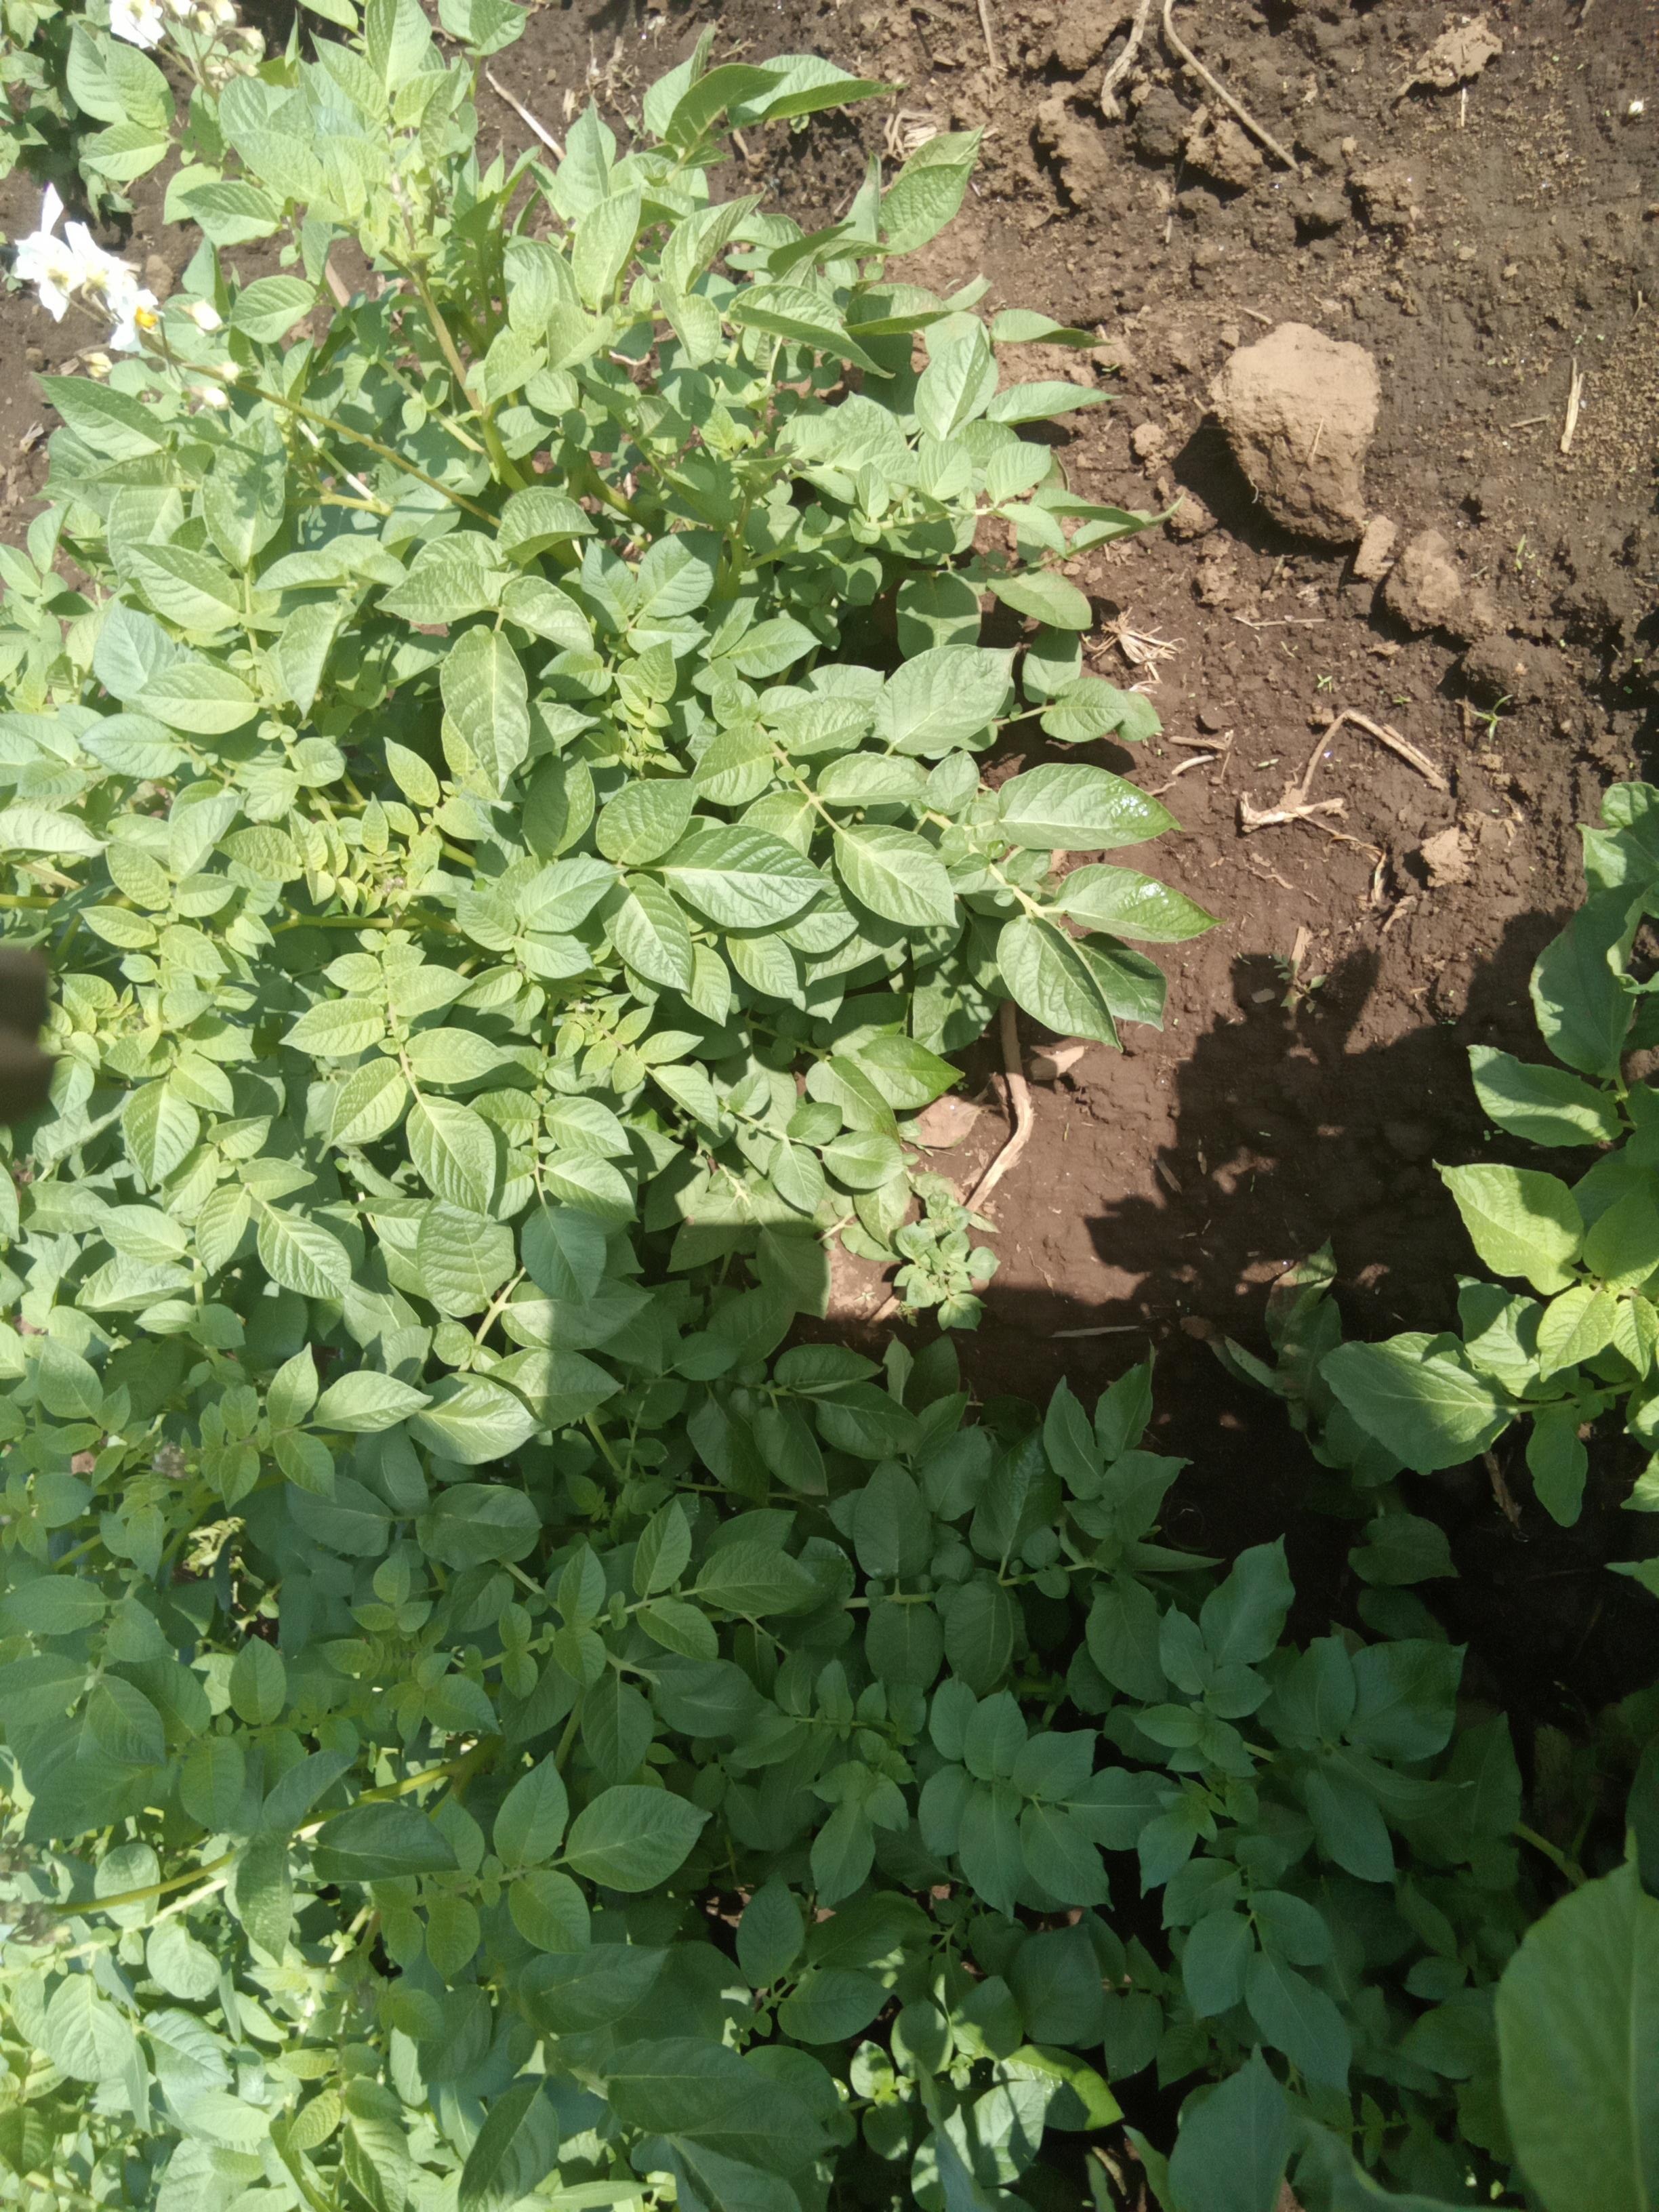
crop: potato
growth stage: flowering
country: Kenya
